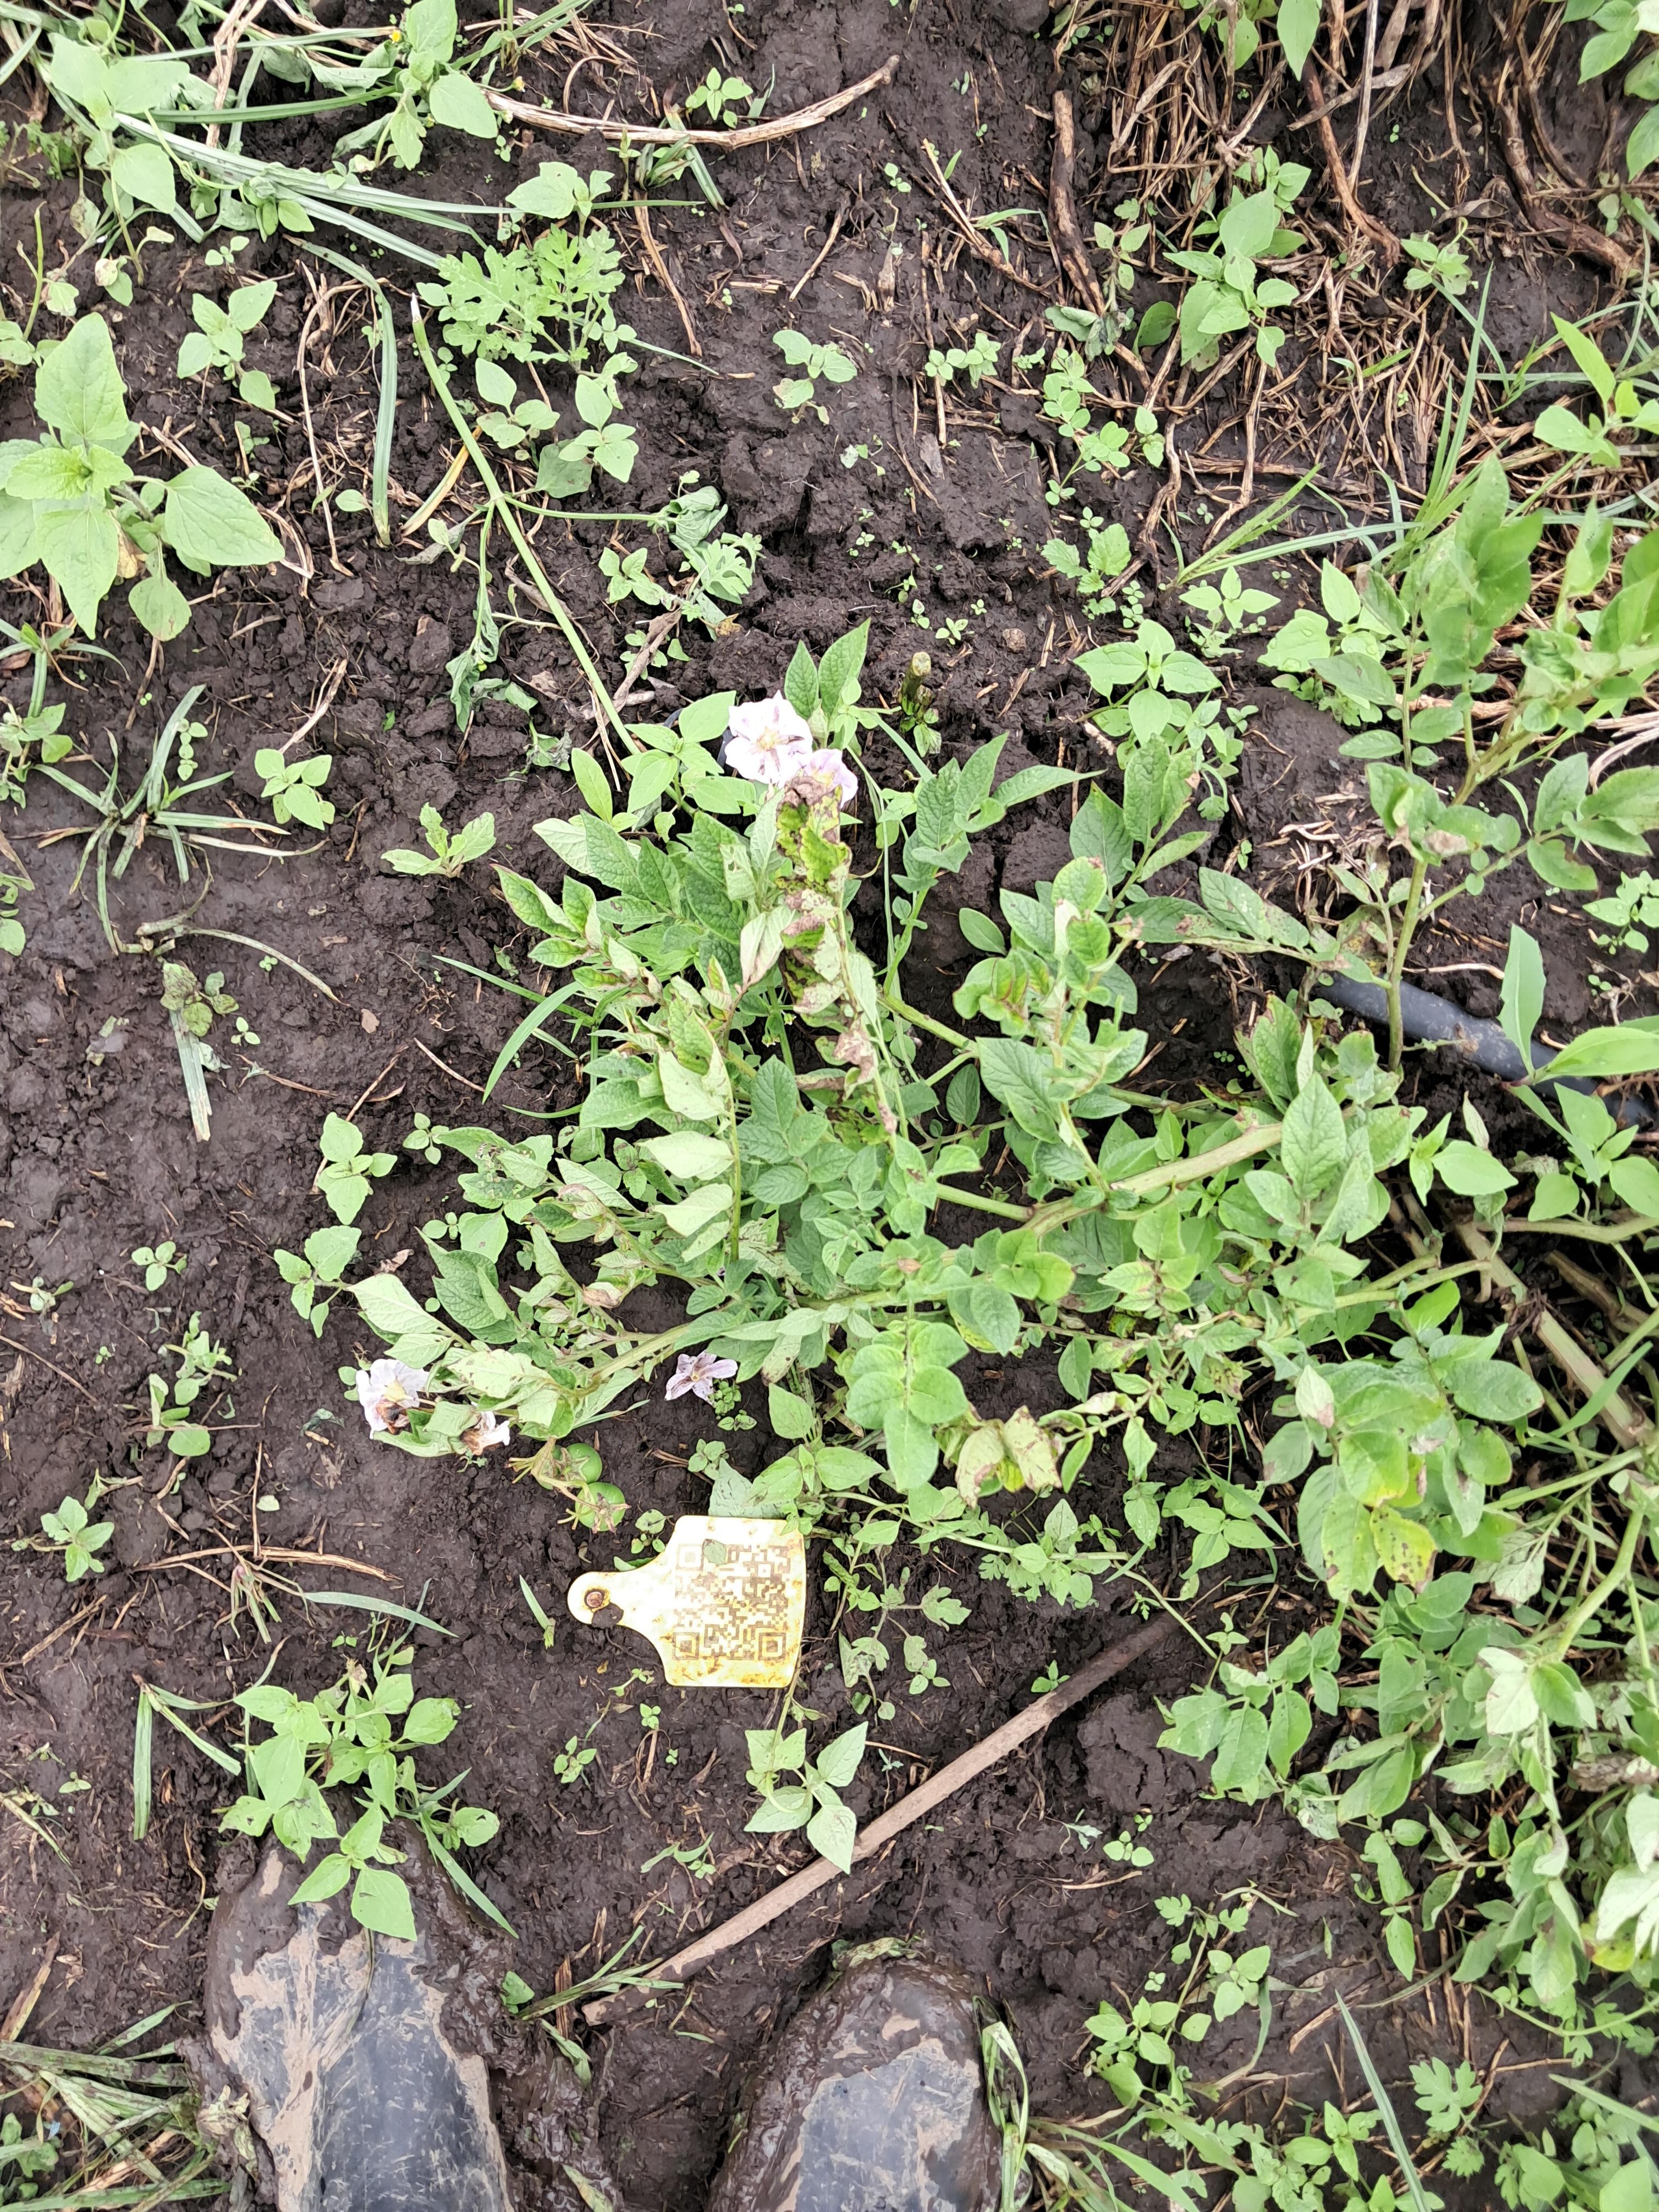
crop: potato
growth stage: flowering
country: Tanzania
